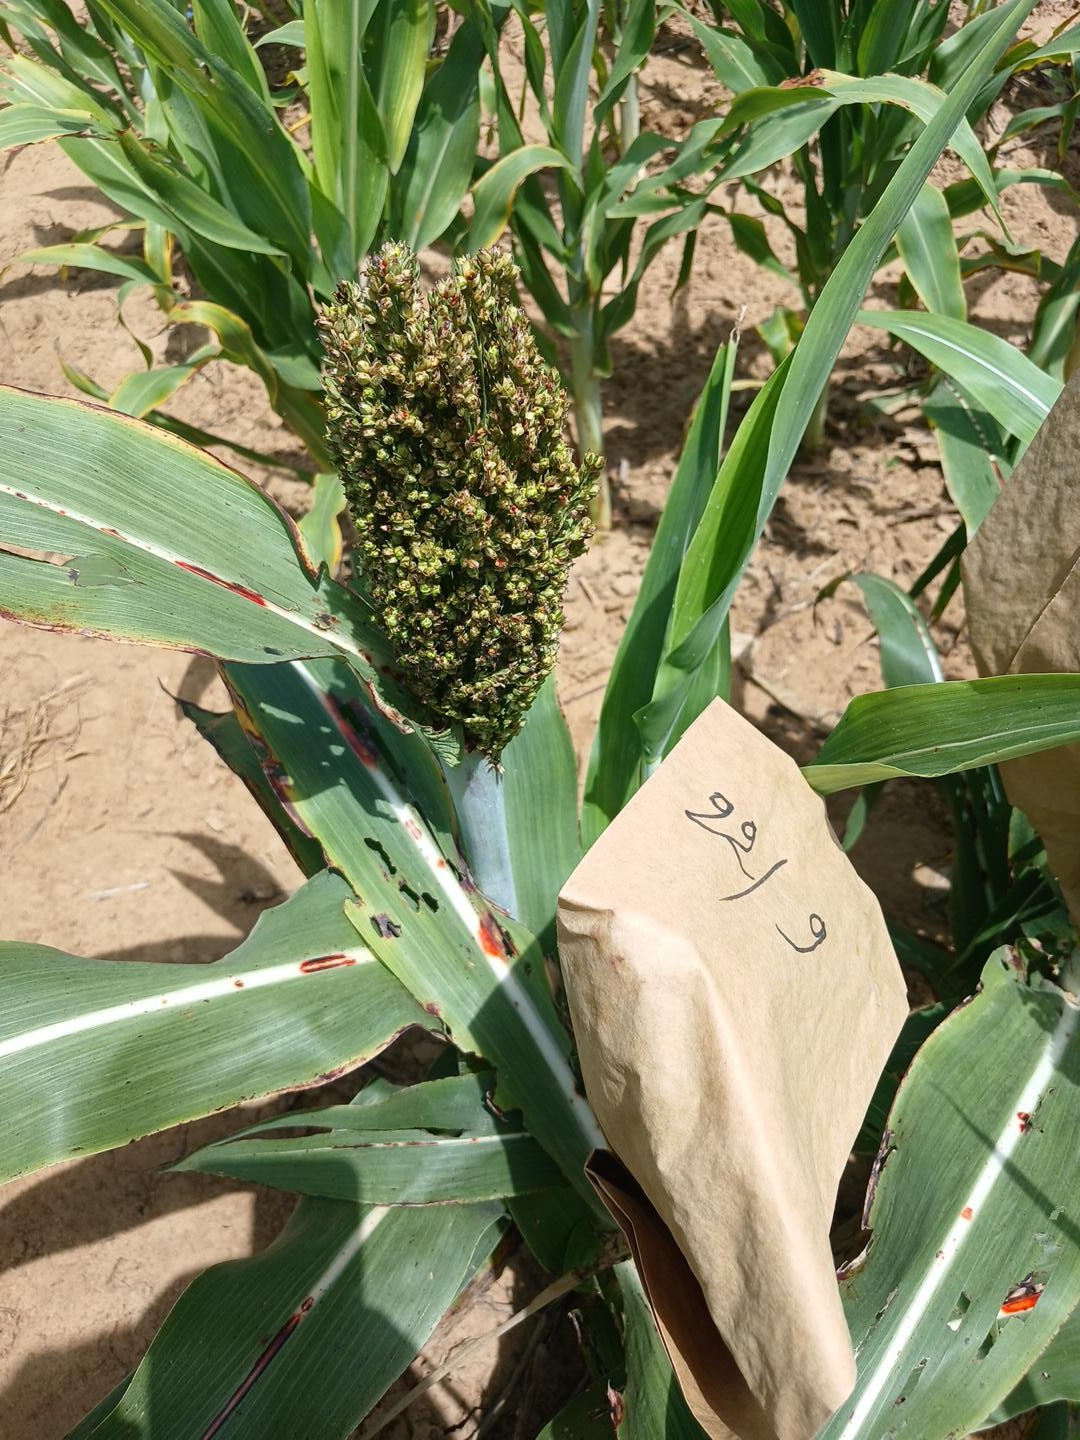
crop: sorghum
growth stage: filling grain
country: Senegal
